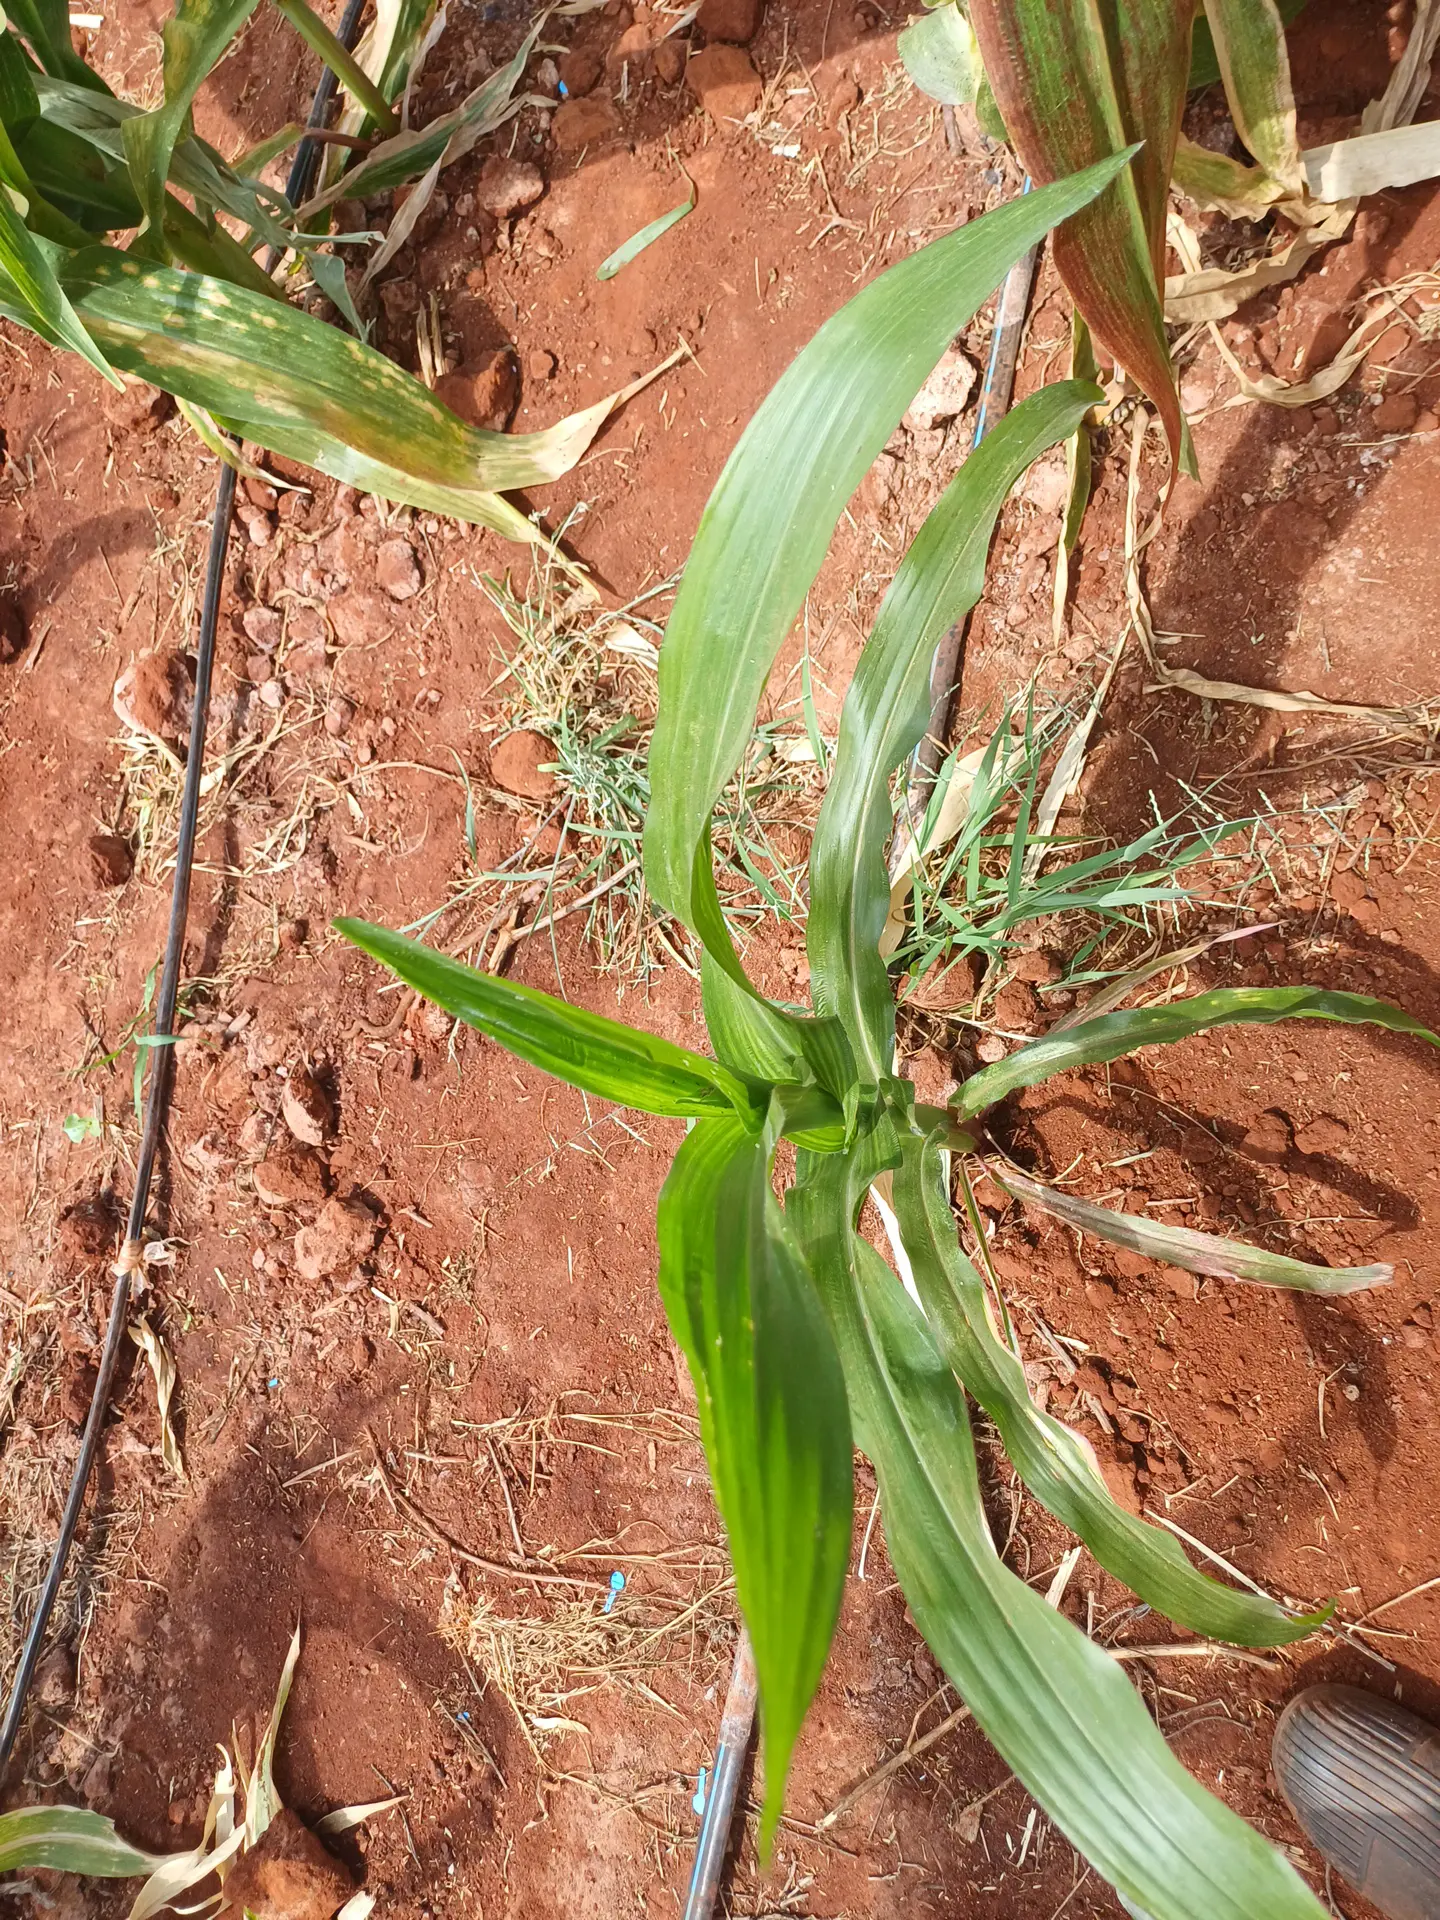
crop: maize
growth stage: flowering
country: Kenya
